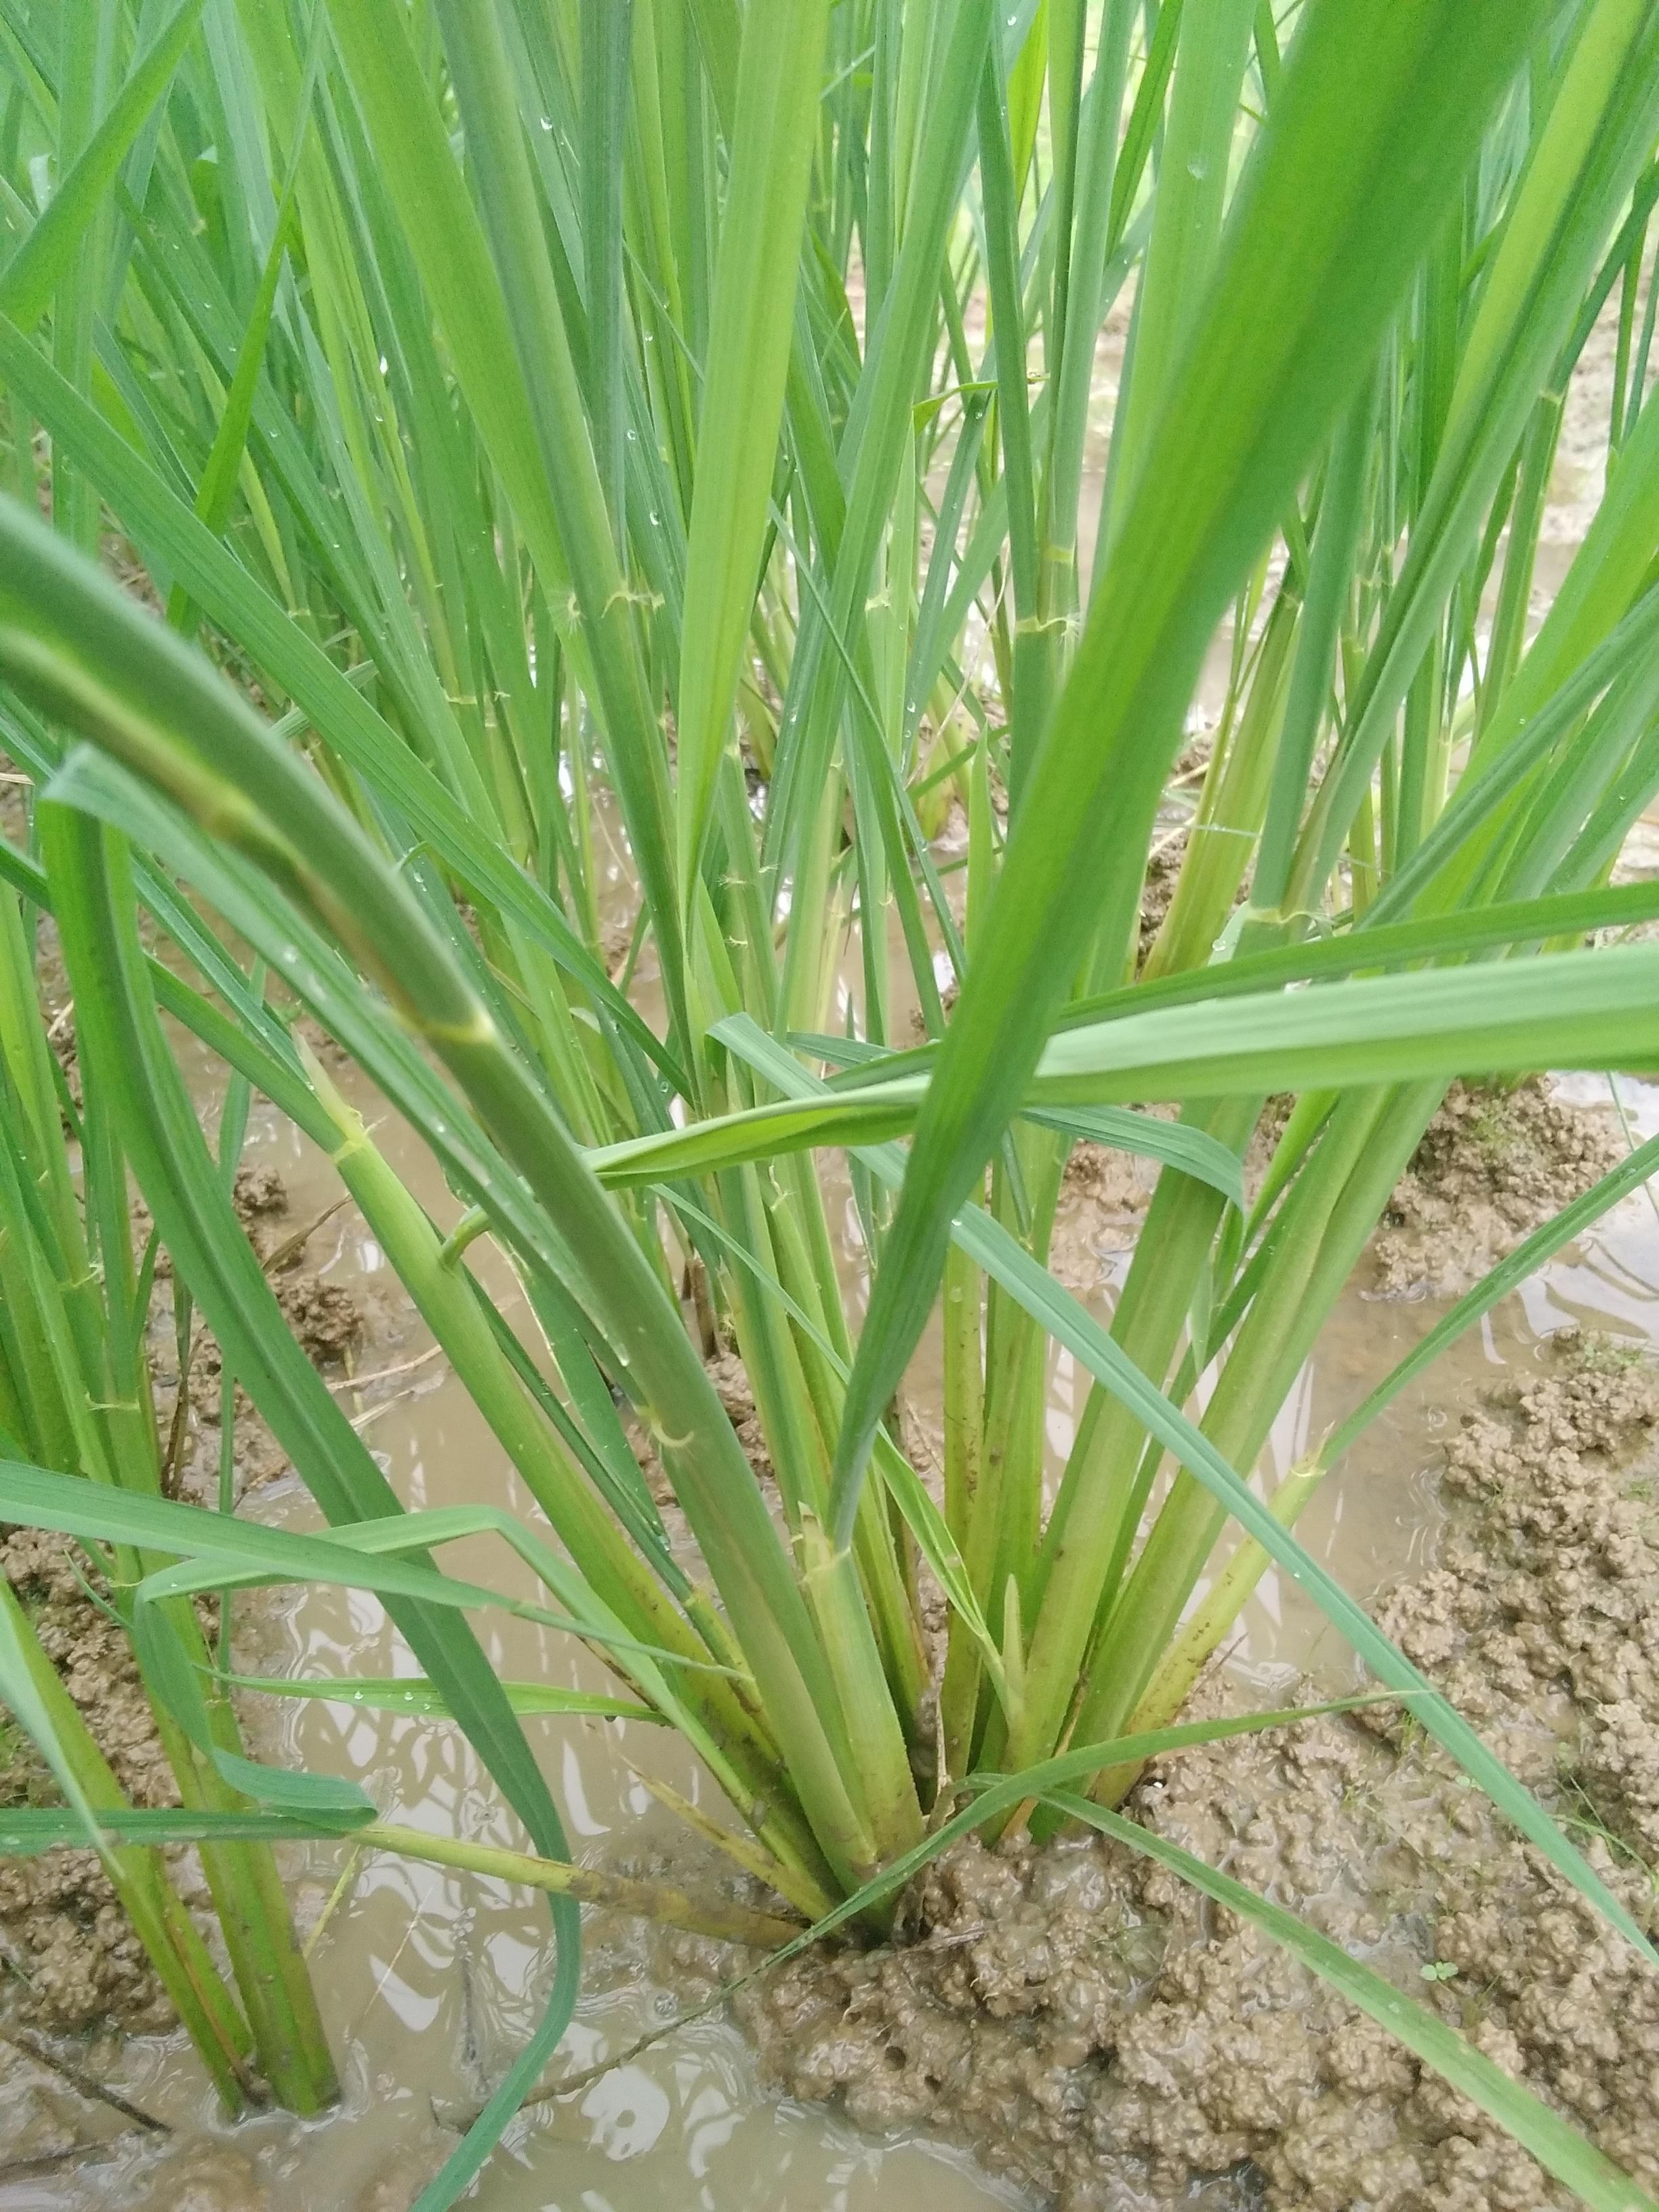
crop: rice
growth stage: vegetative
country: Nigeria
